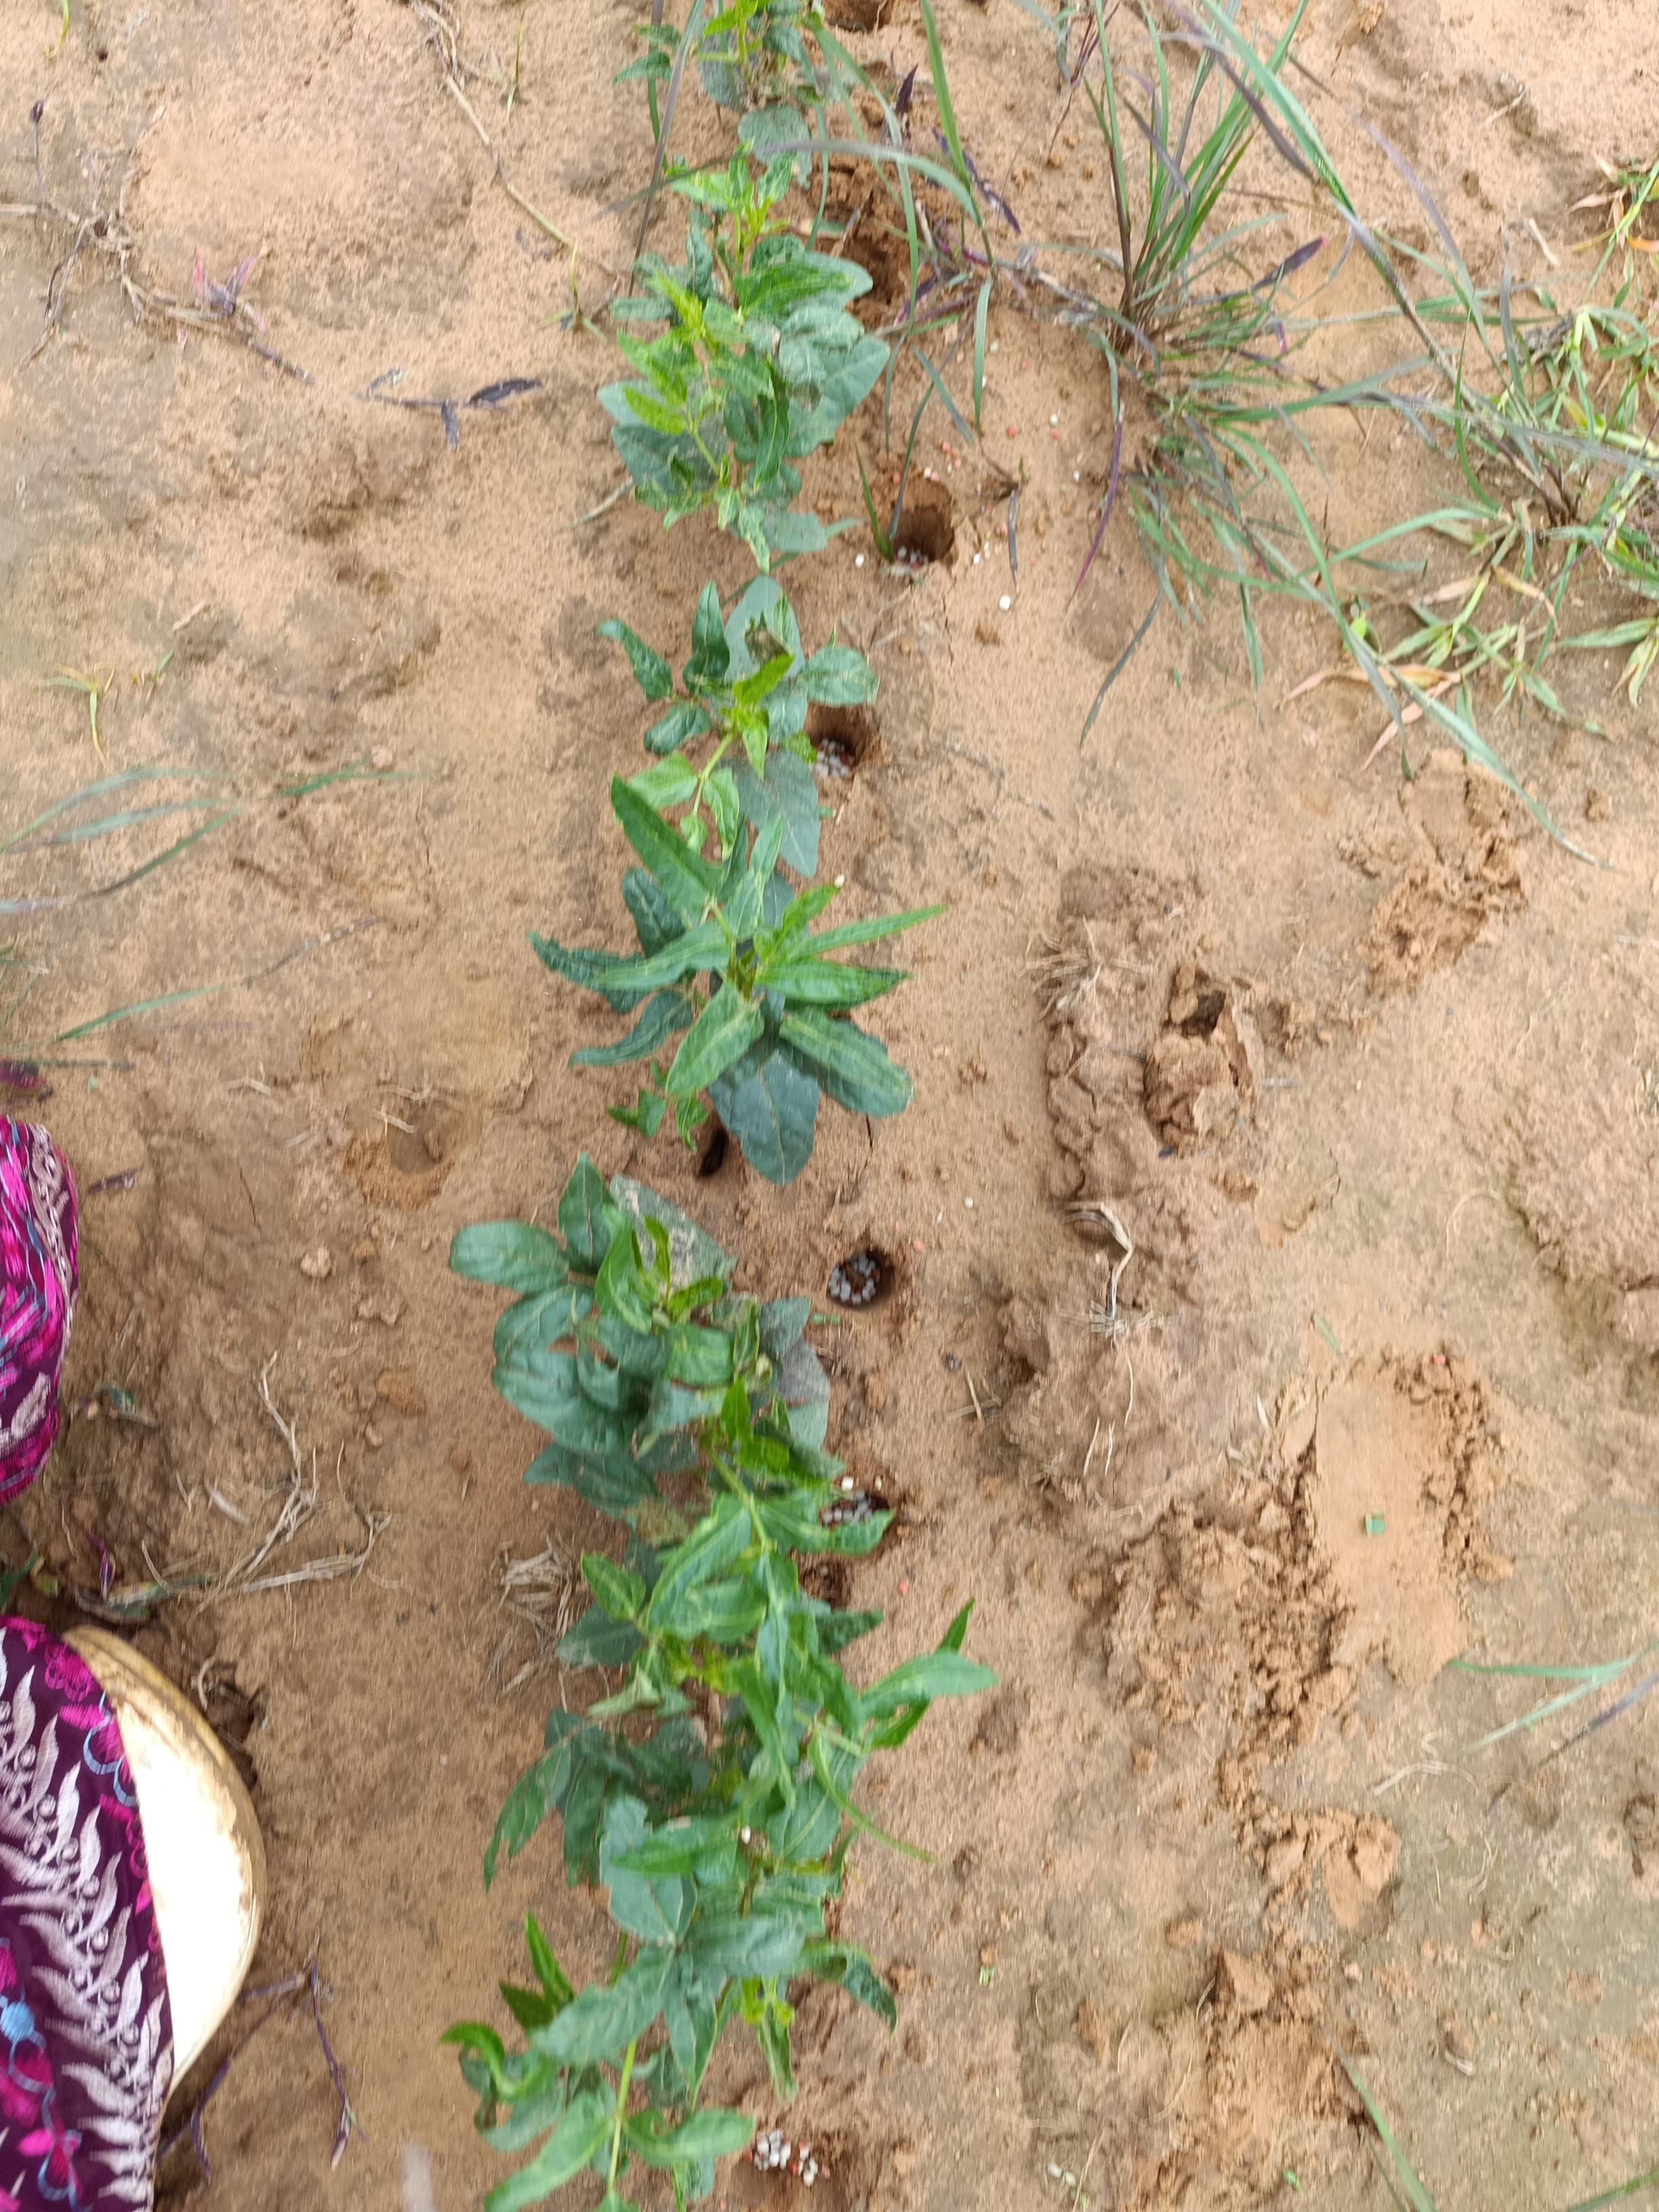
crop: cowpea
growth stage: emergence
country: Nigeria
